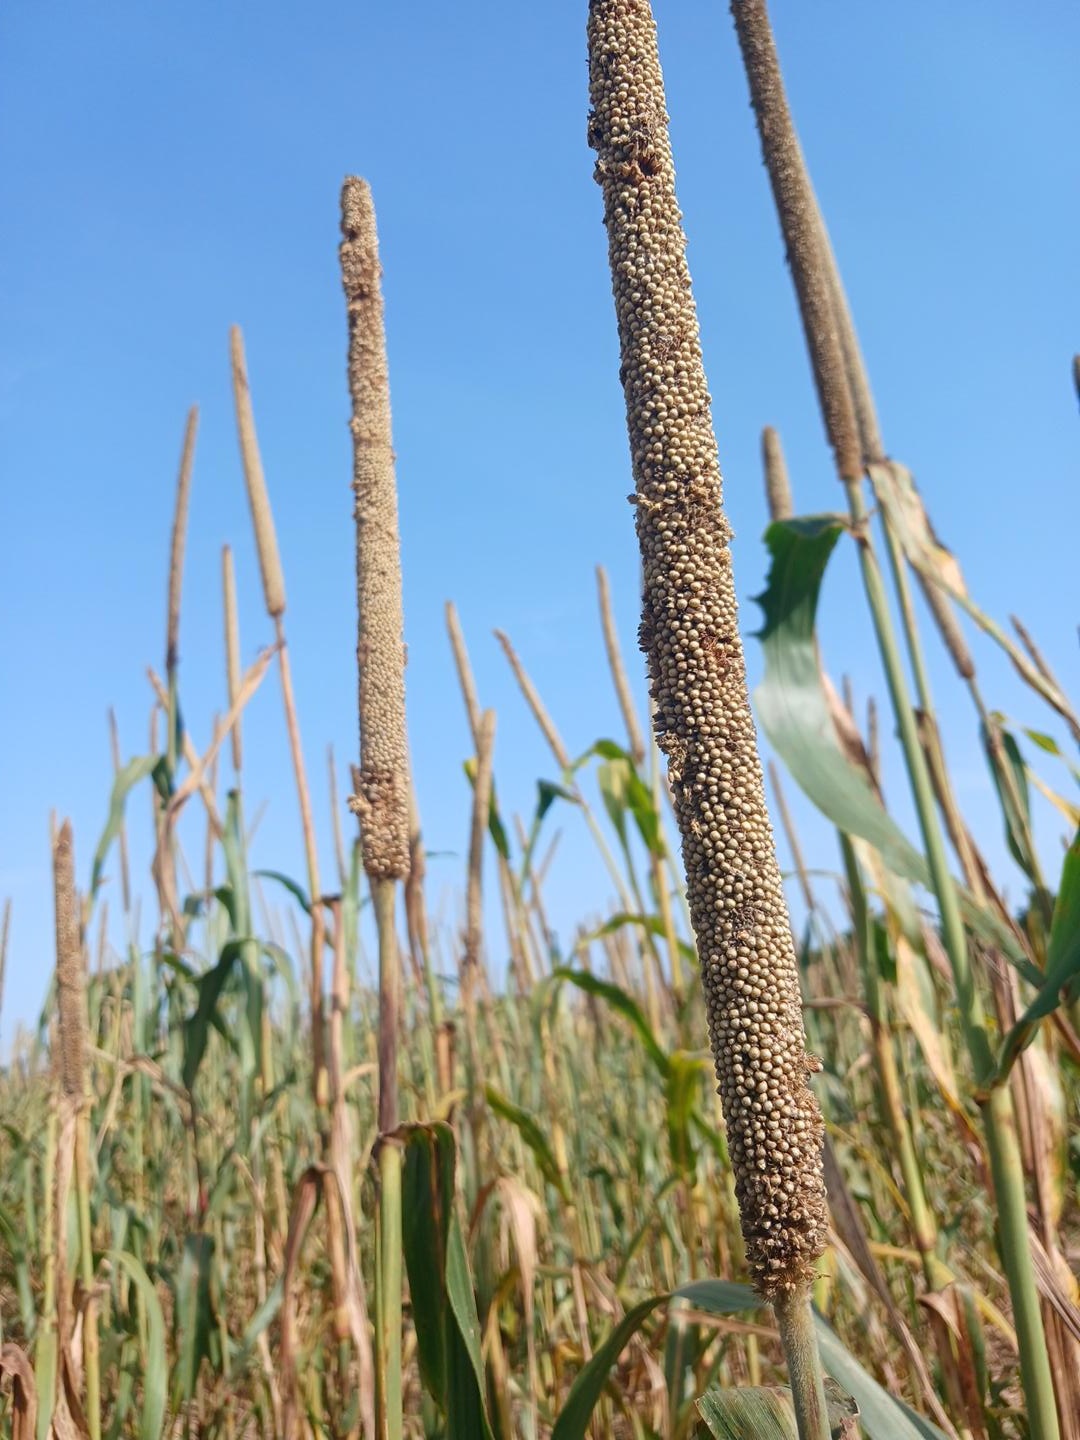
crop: pearl millet
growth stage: maturity
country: Senegal
